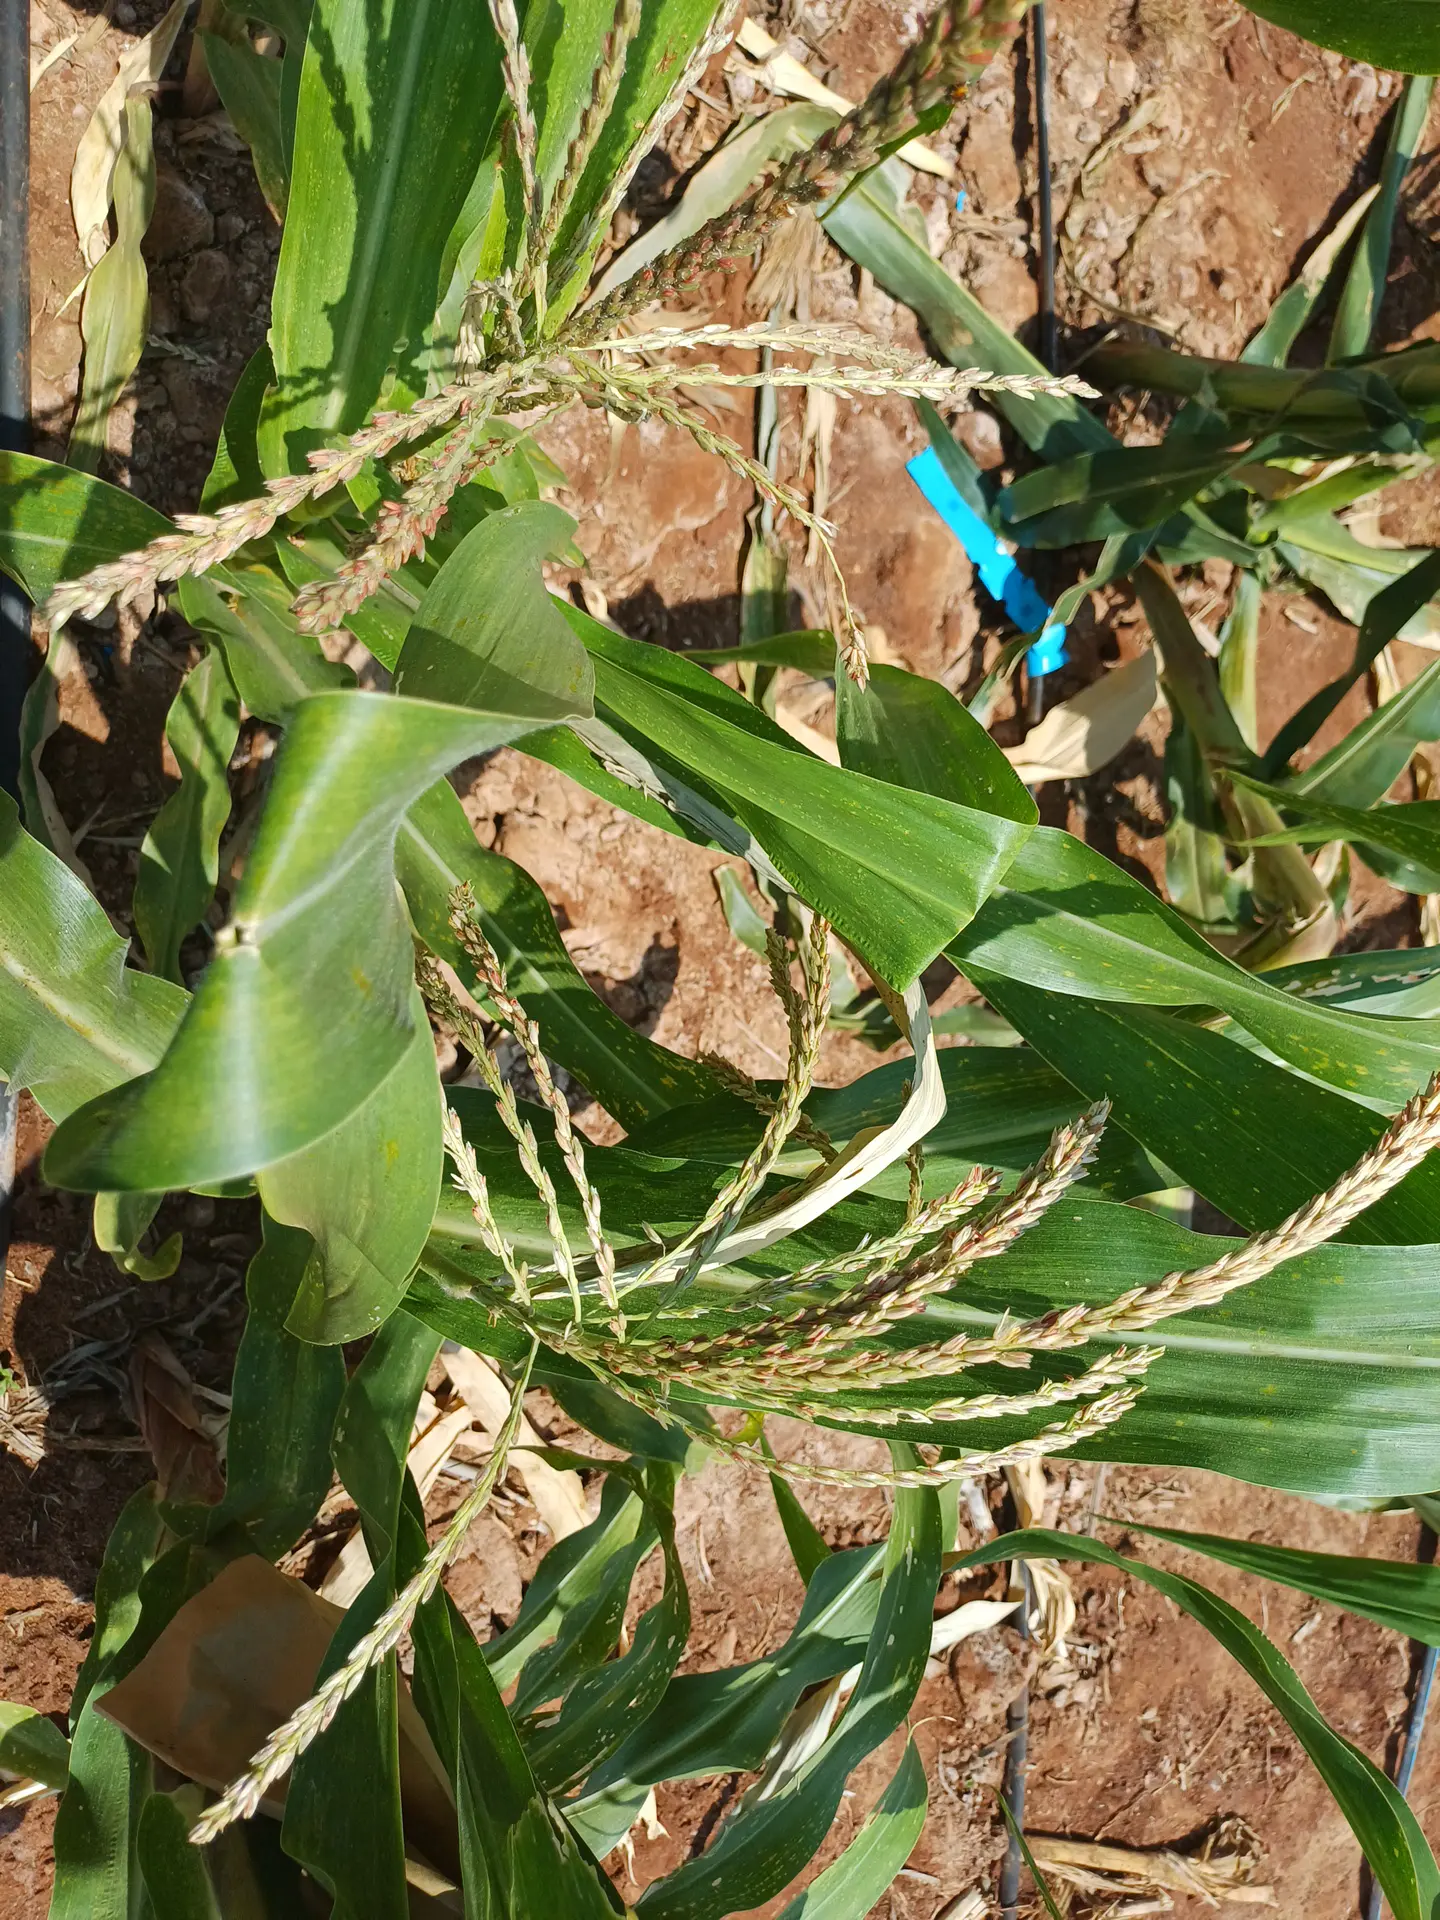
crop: maize
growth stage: flowering
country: Kenya
